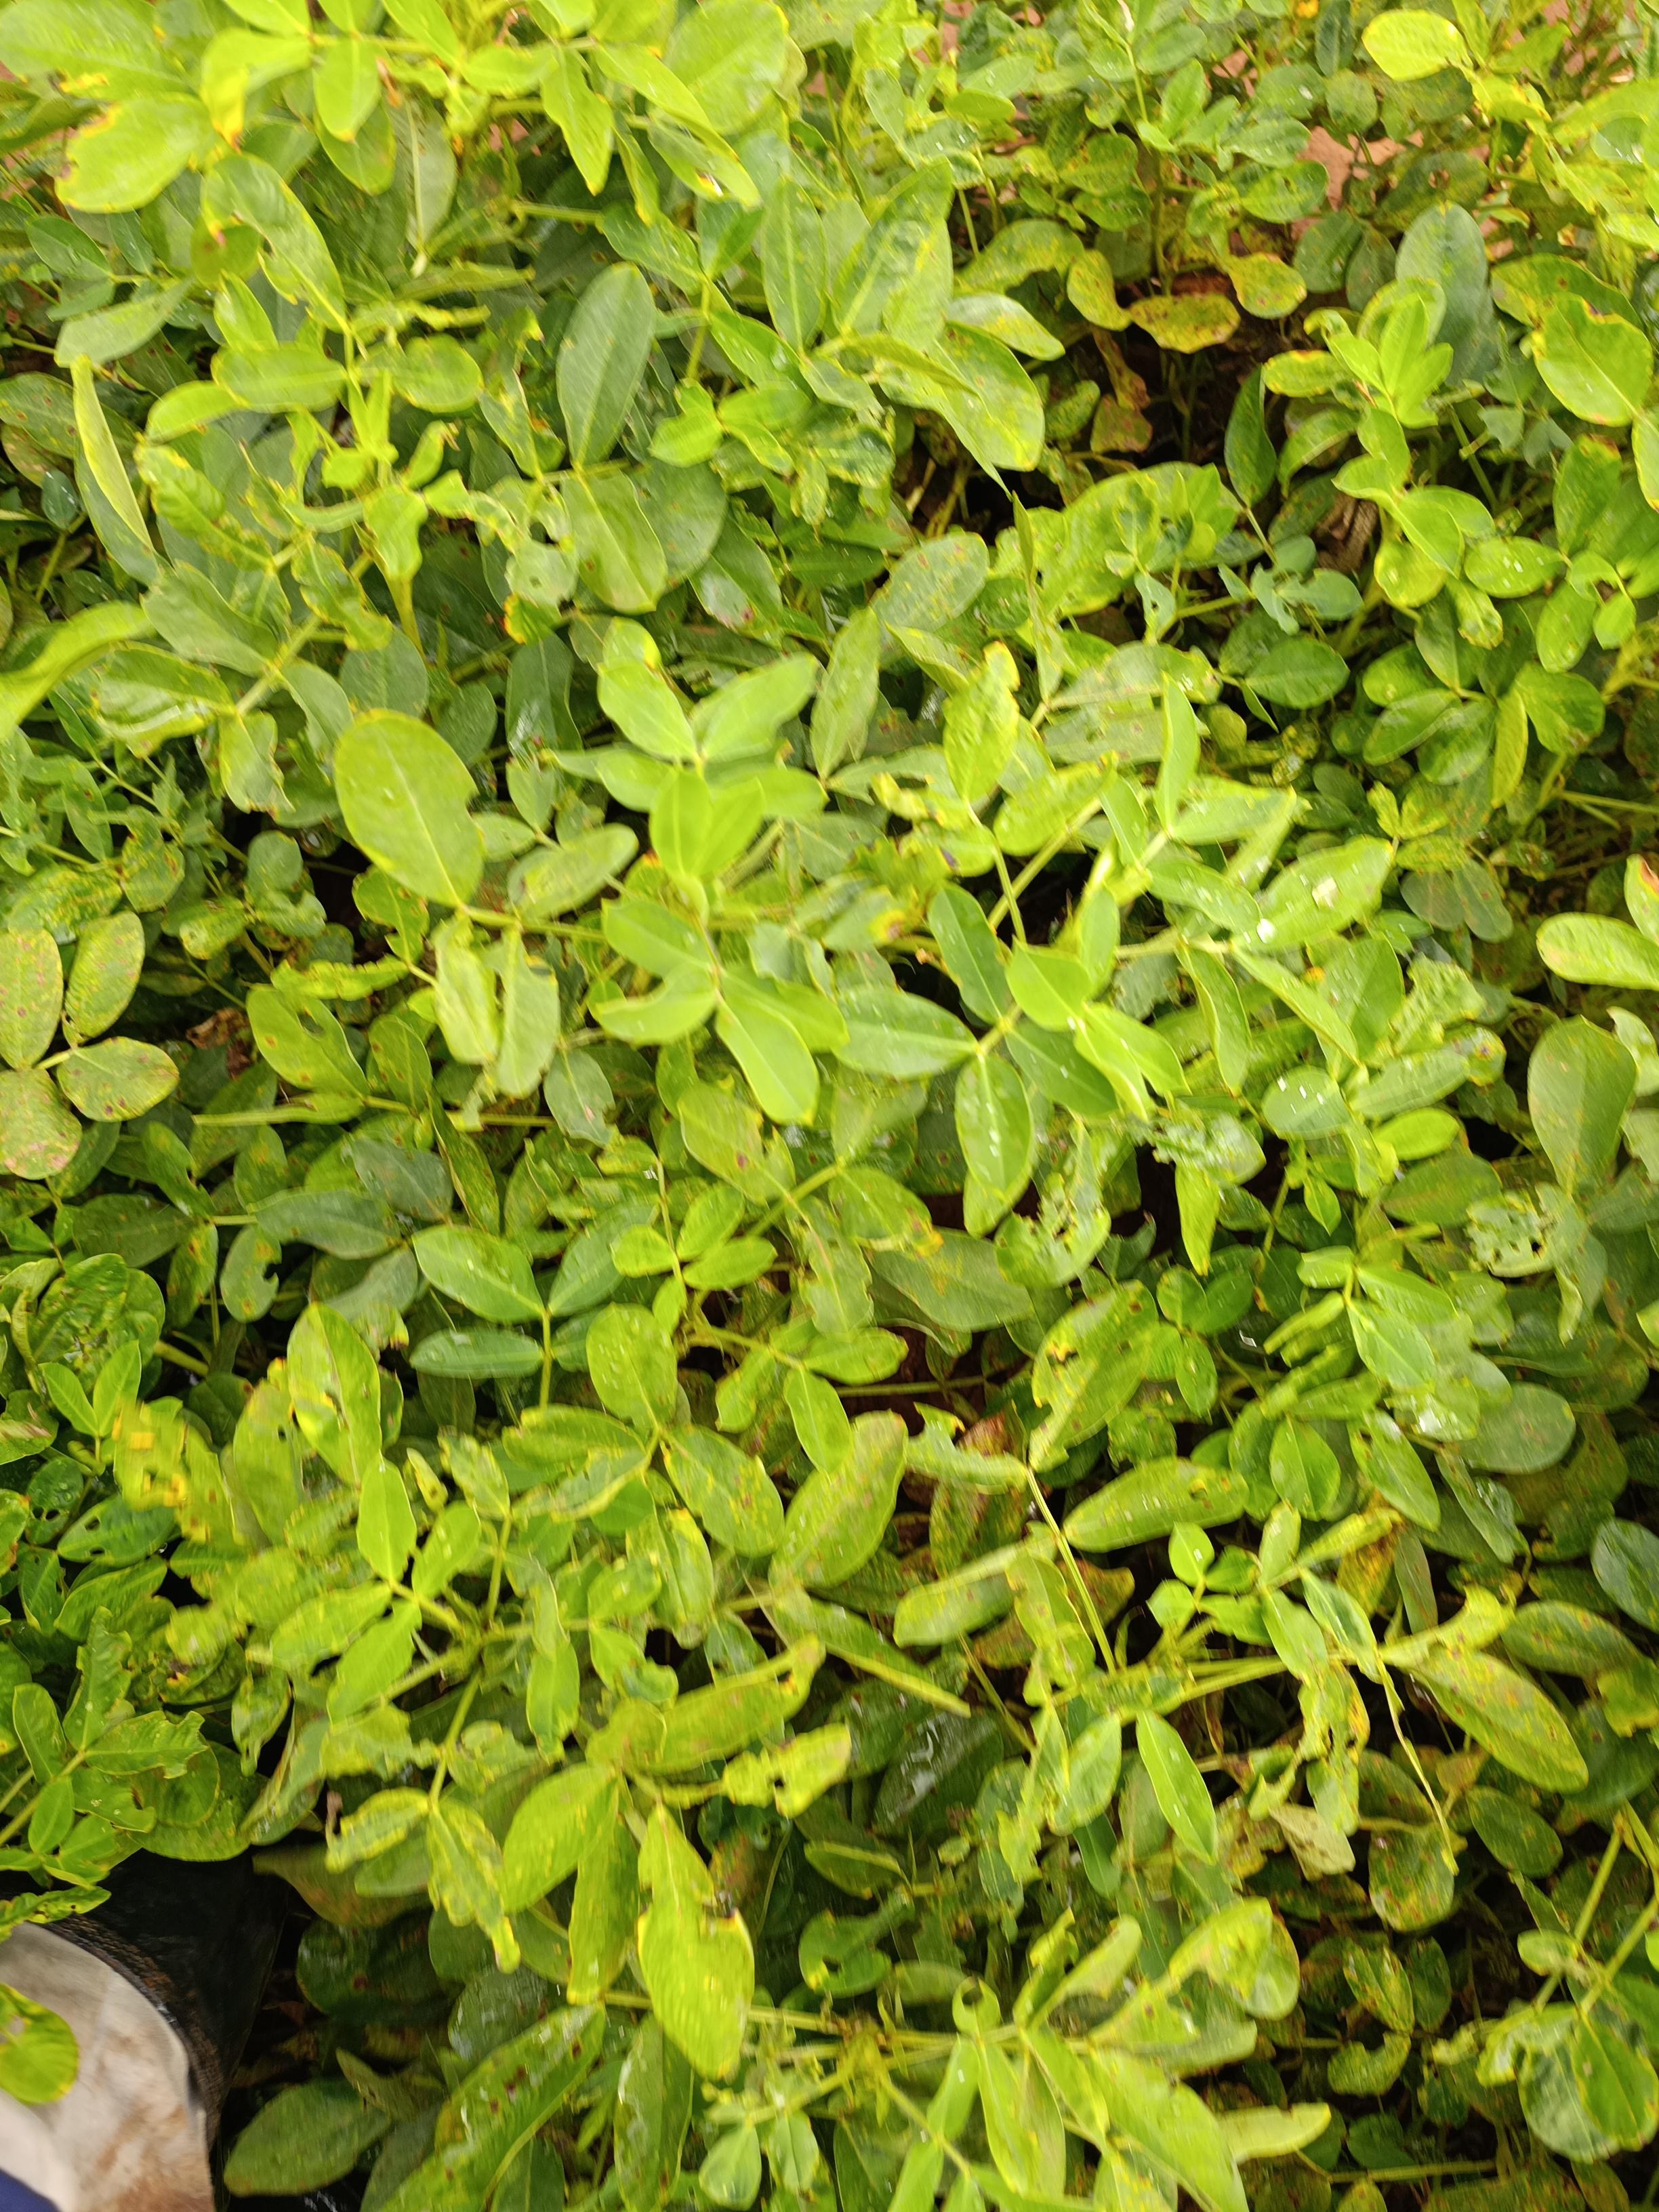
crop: groundnut
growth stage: pegging
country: Kenya
